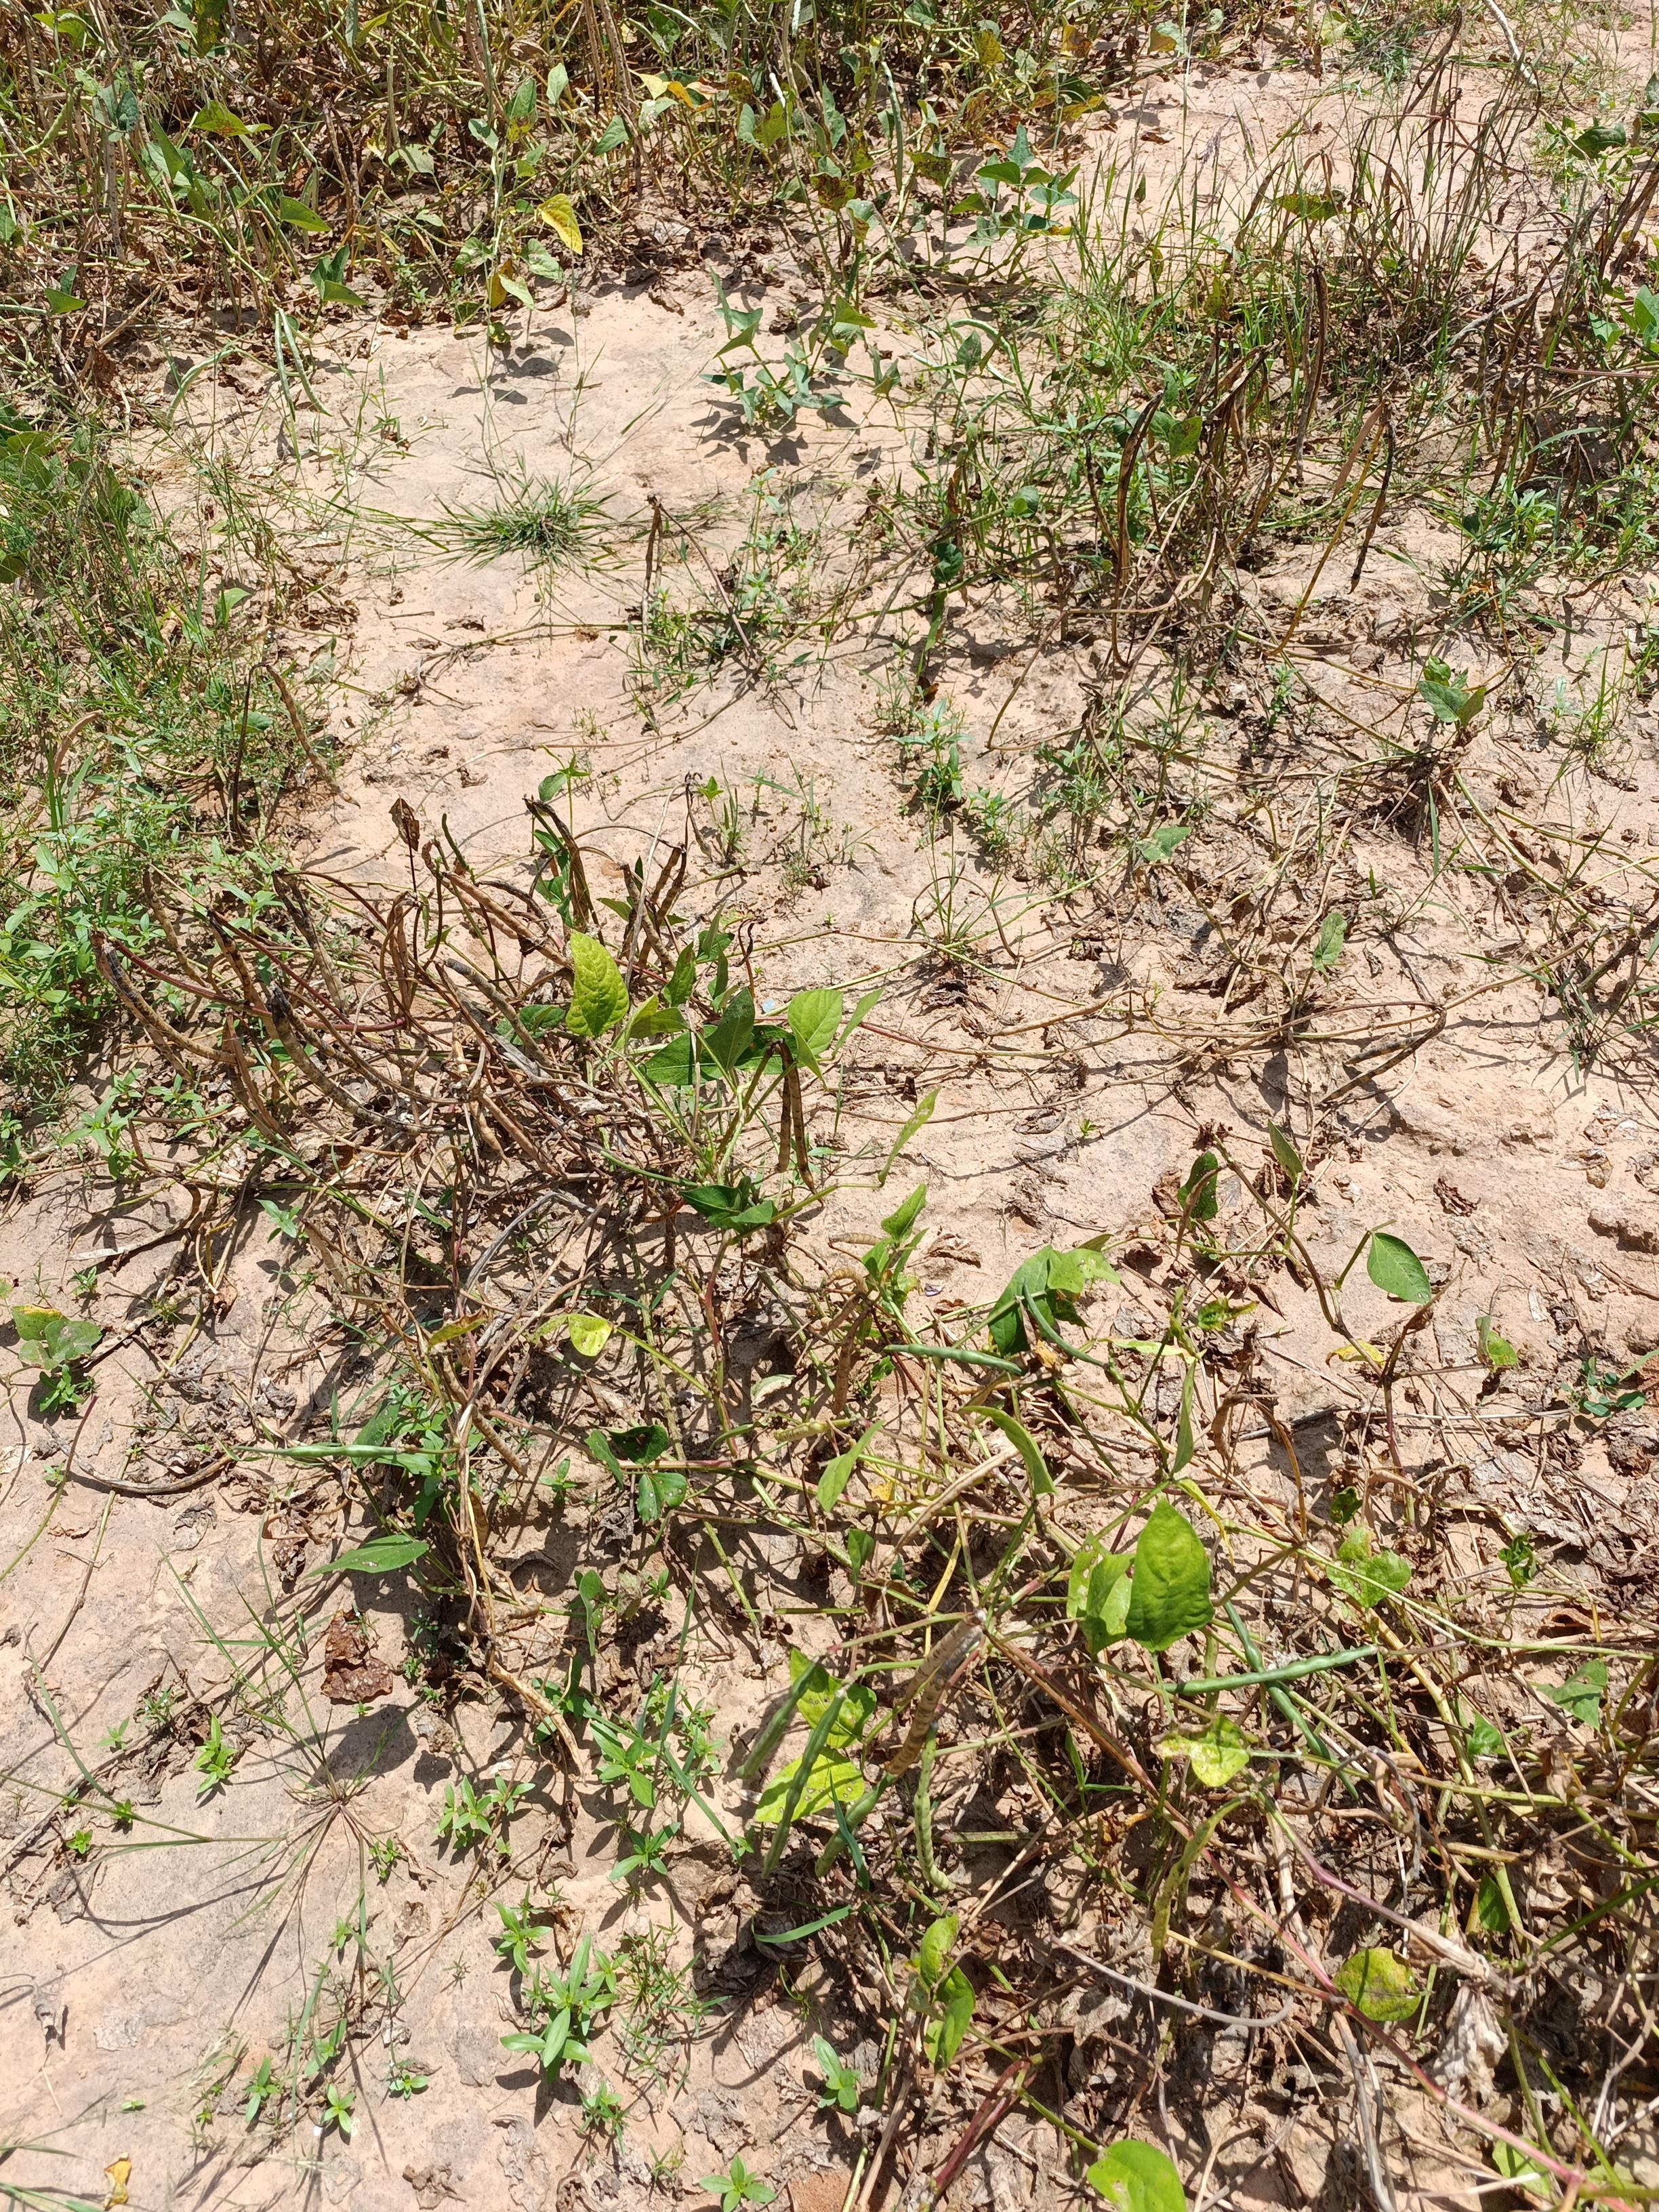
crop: cowpea
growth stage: maturity
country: Nigeria
